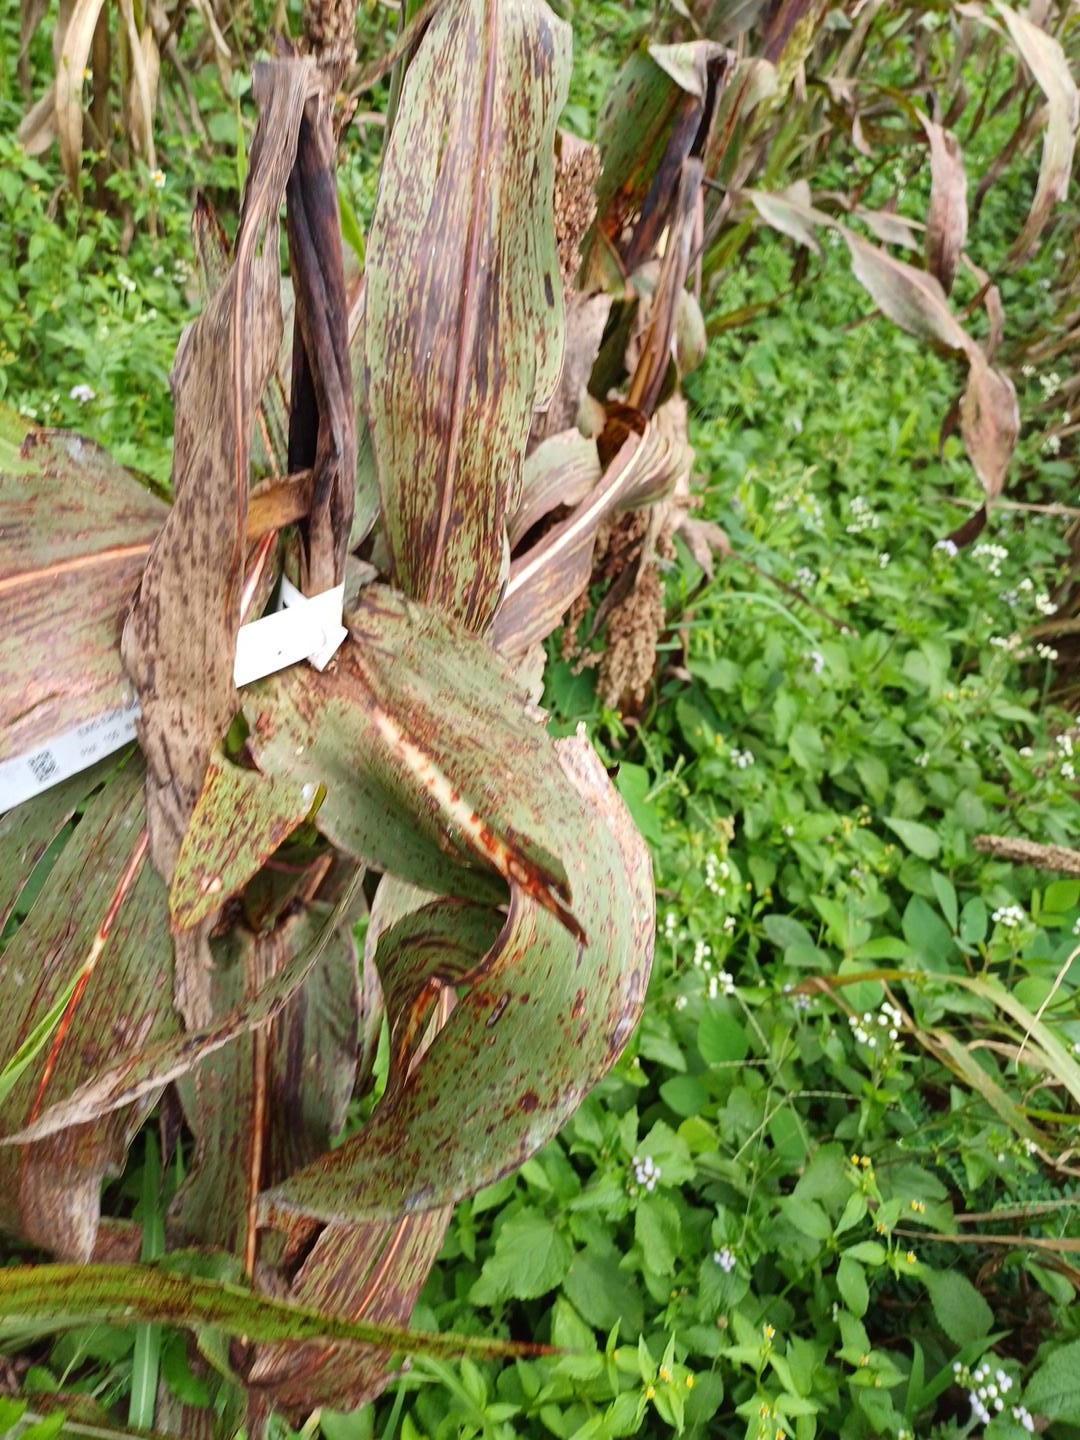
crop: sorghum
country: Kenya
